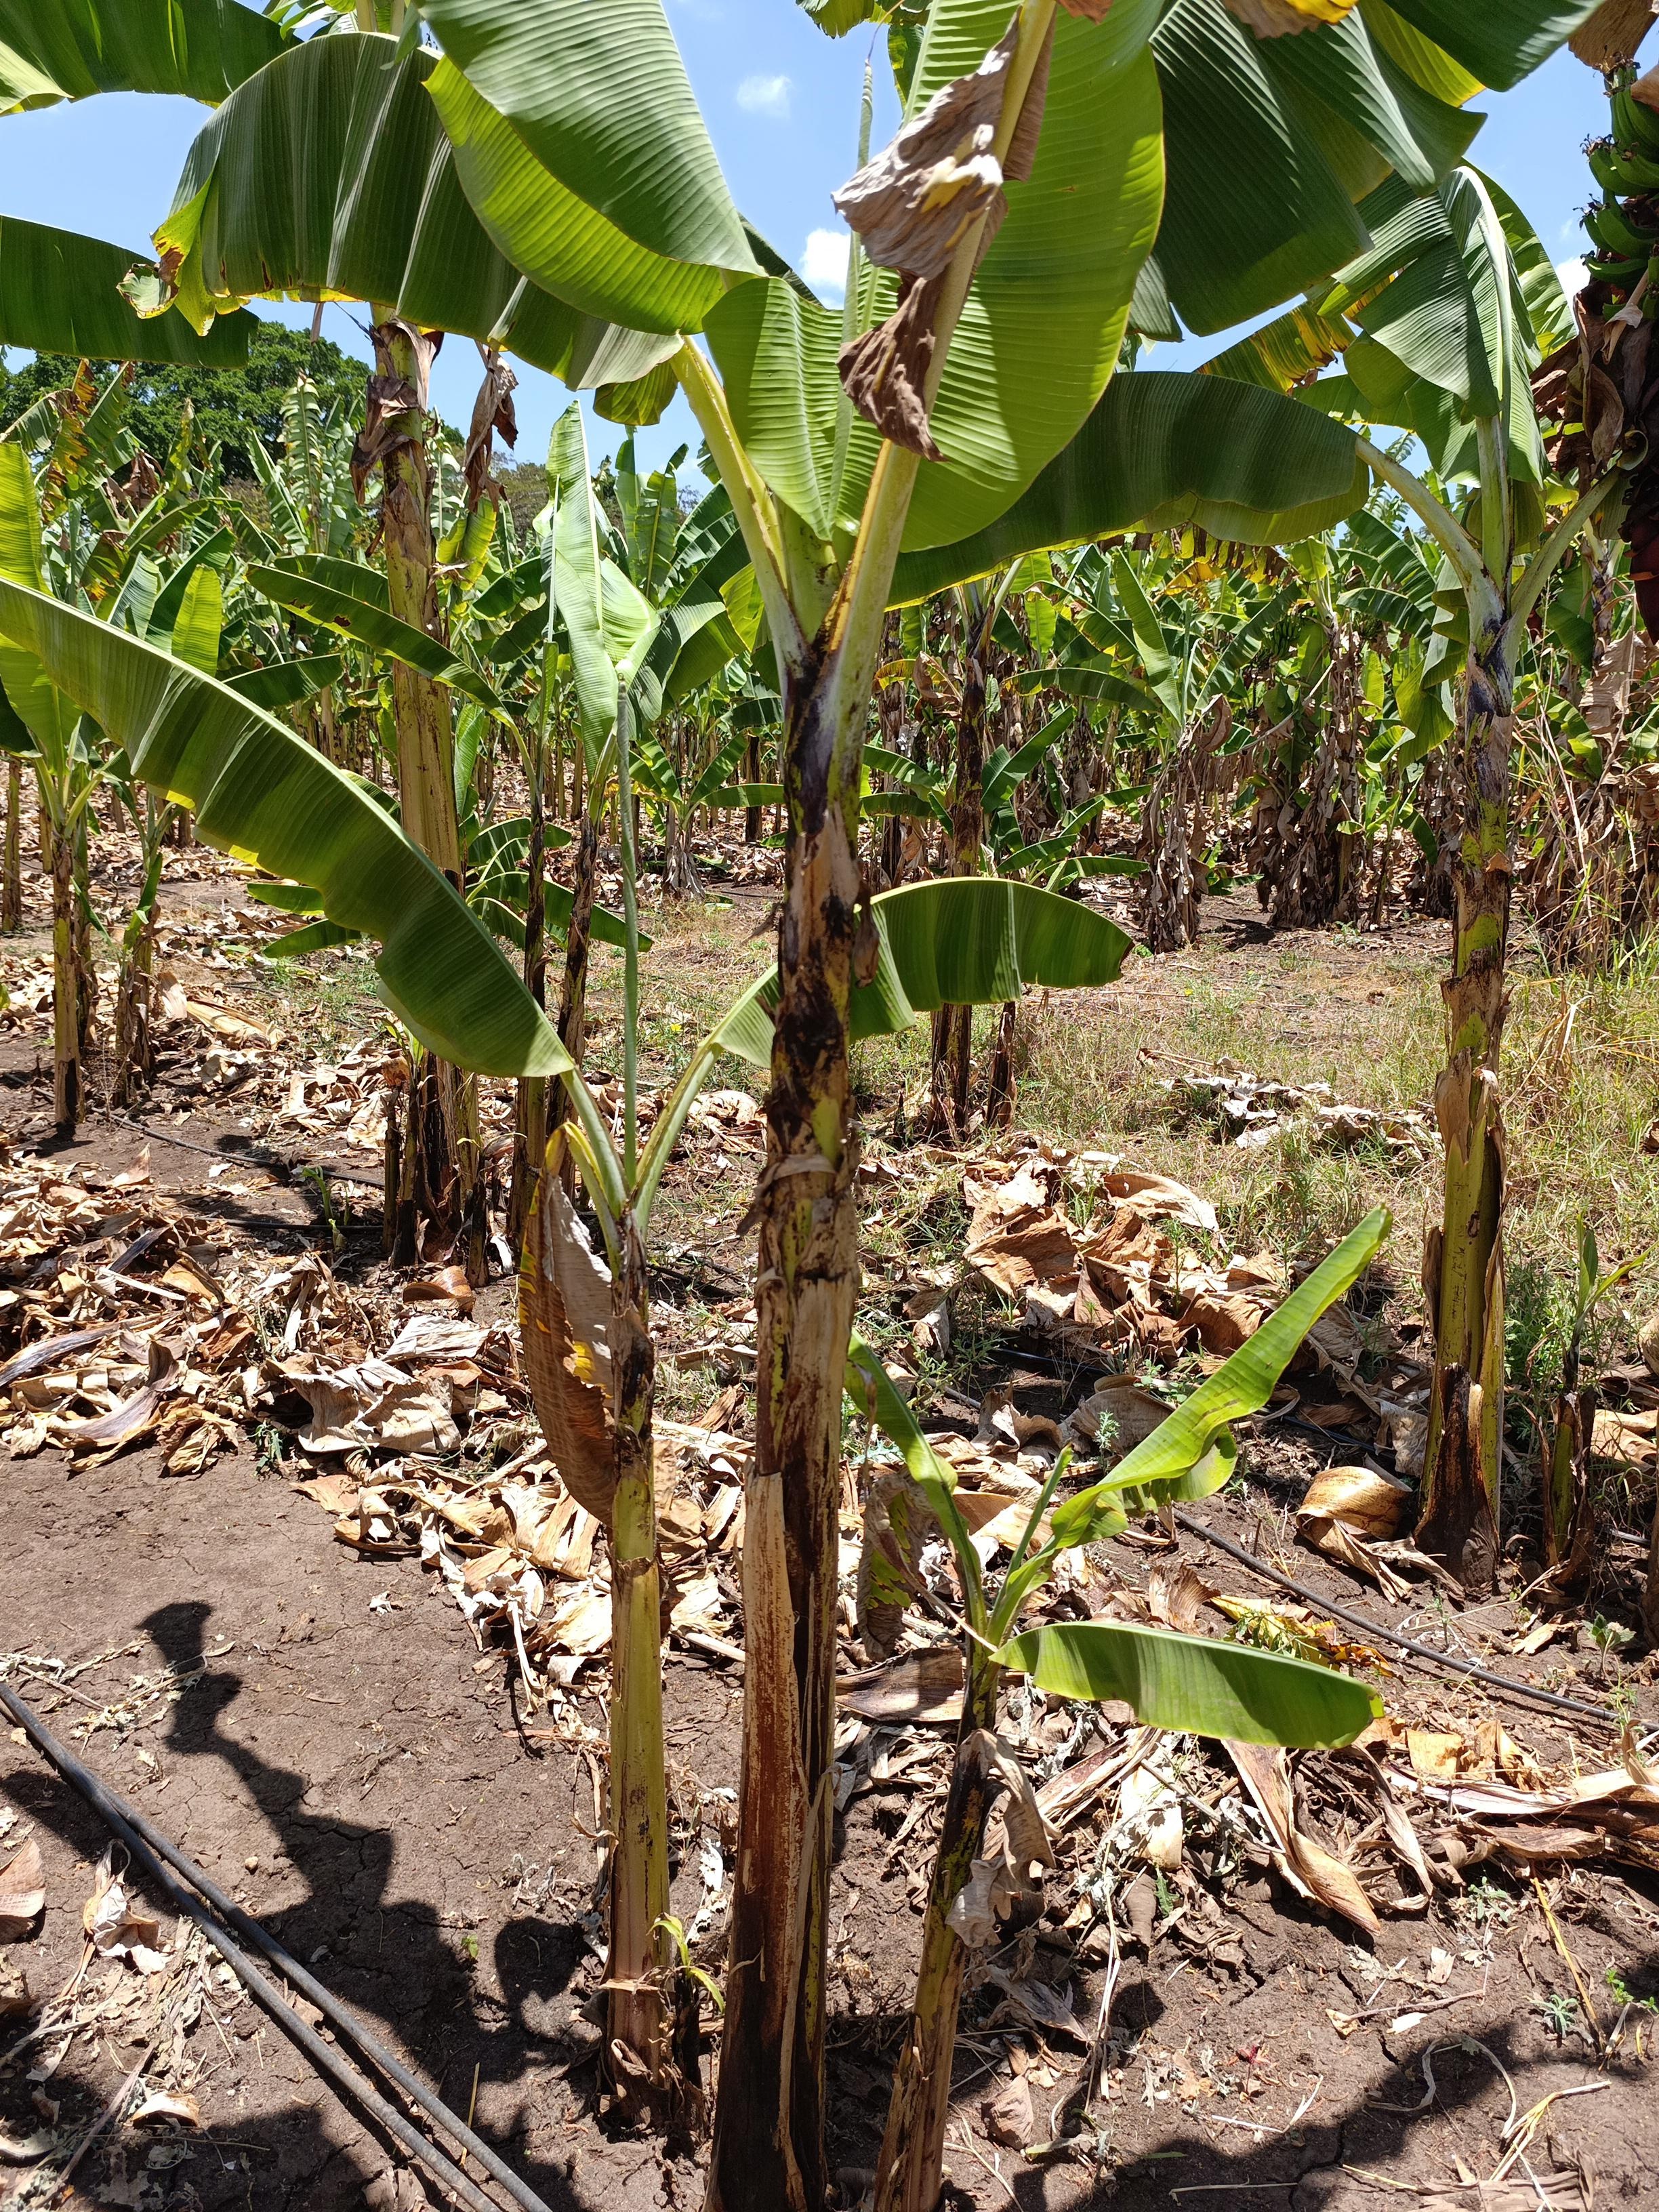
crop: banana
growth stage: vegetative
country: Tanzania
